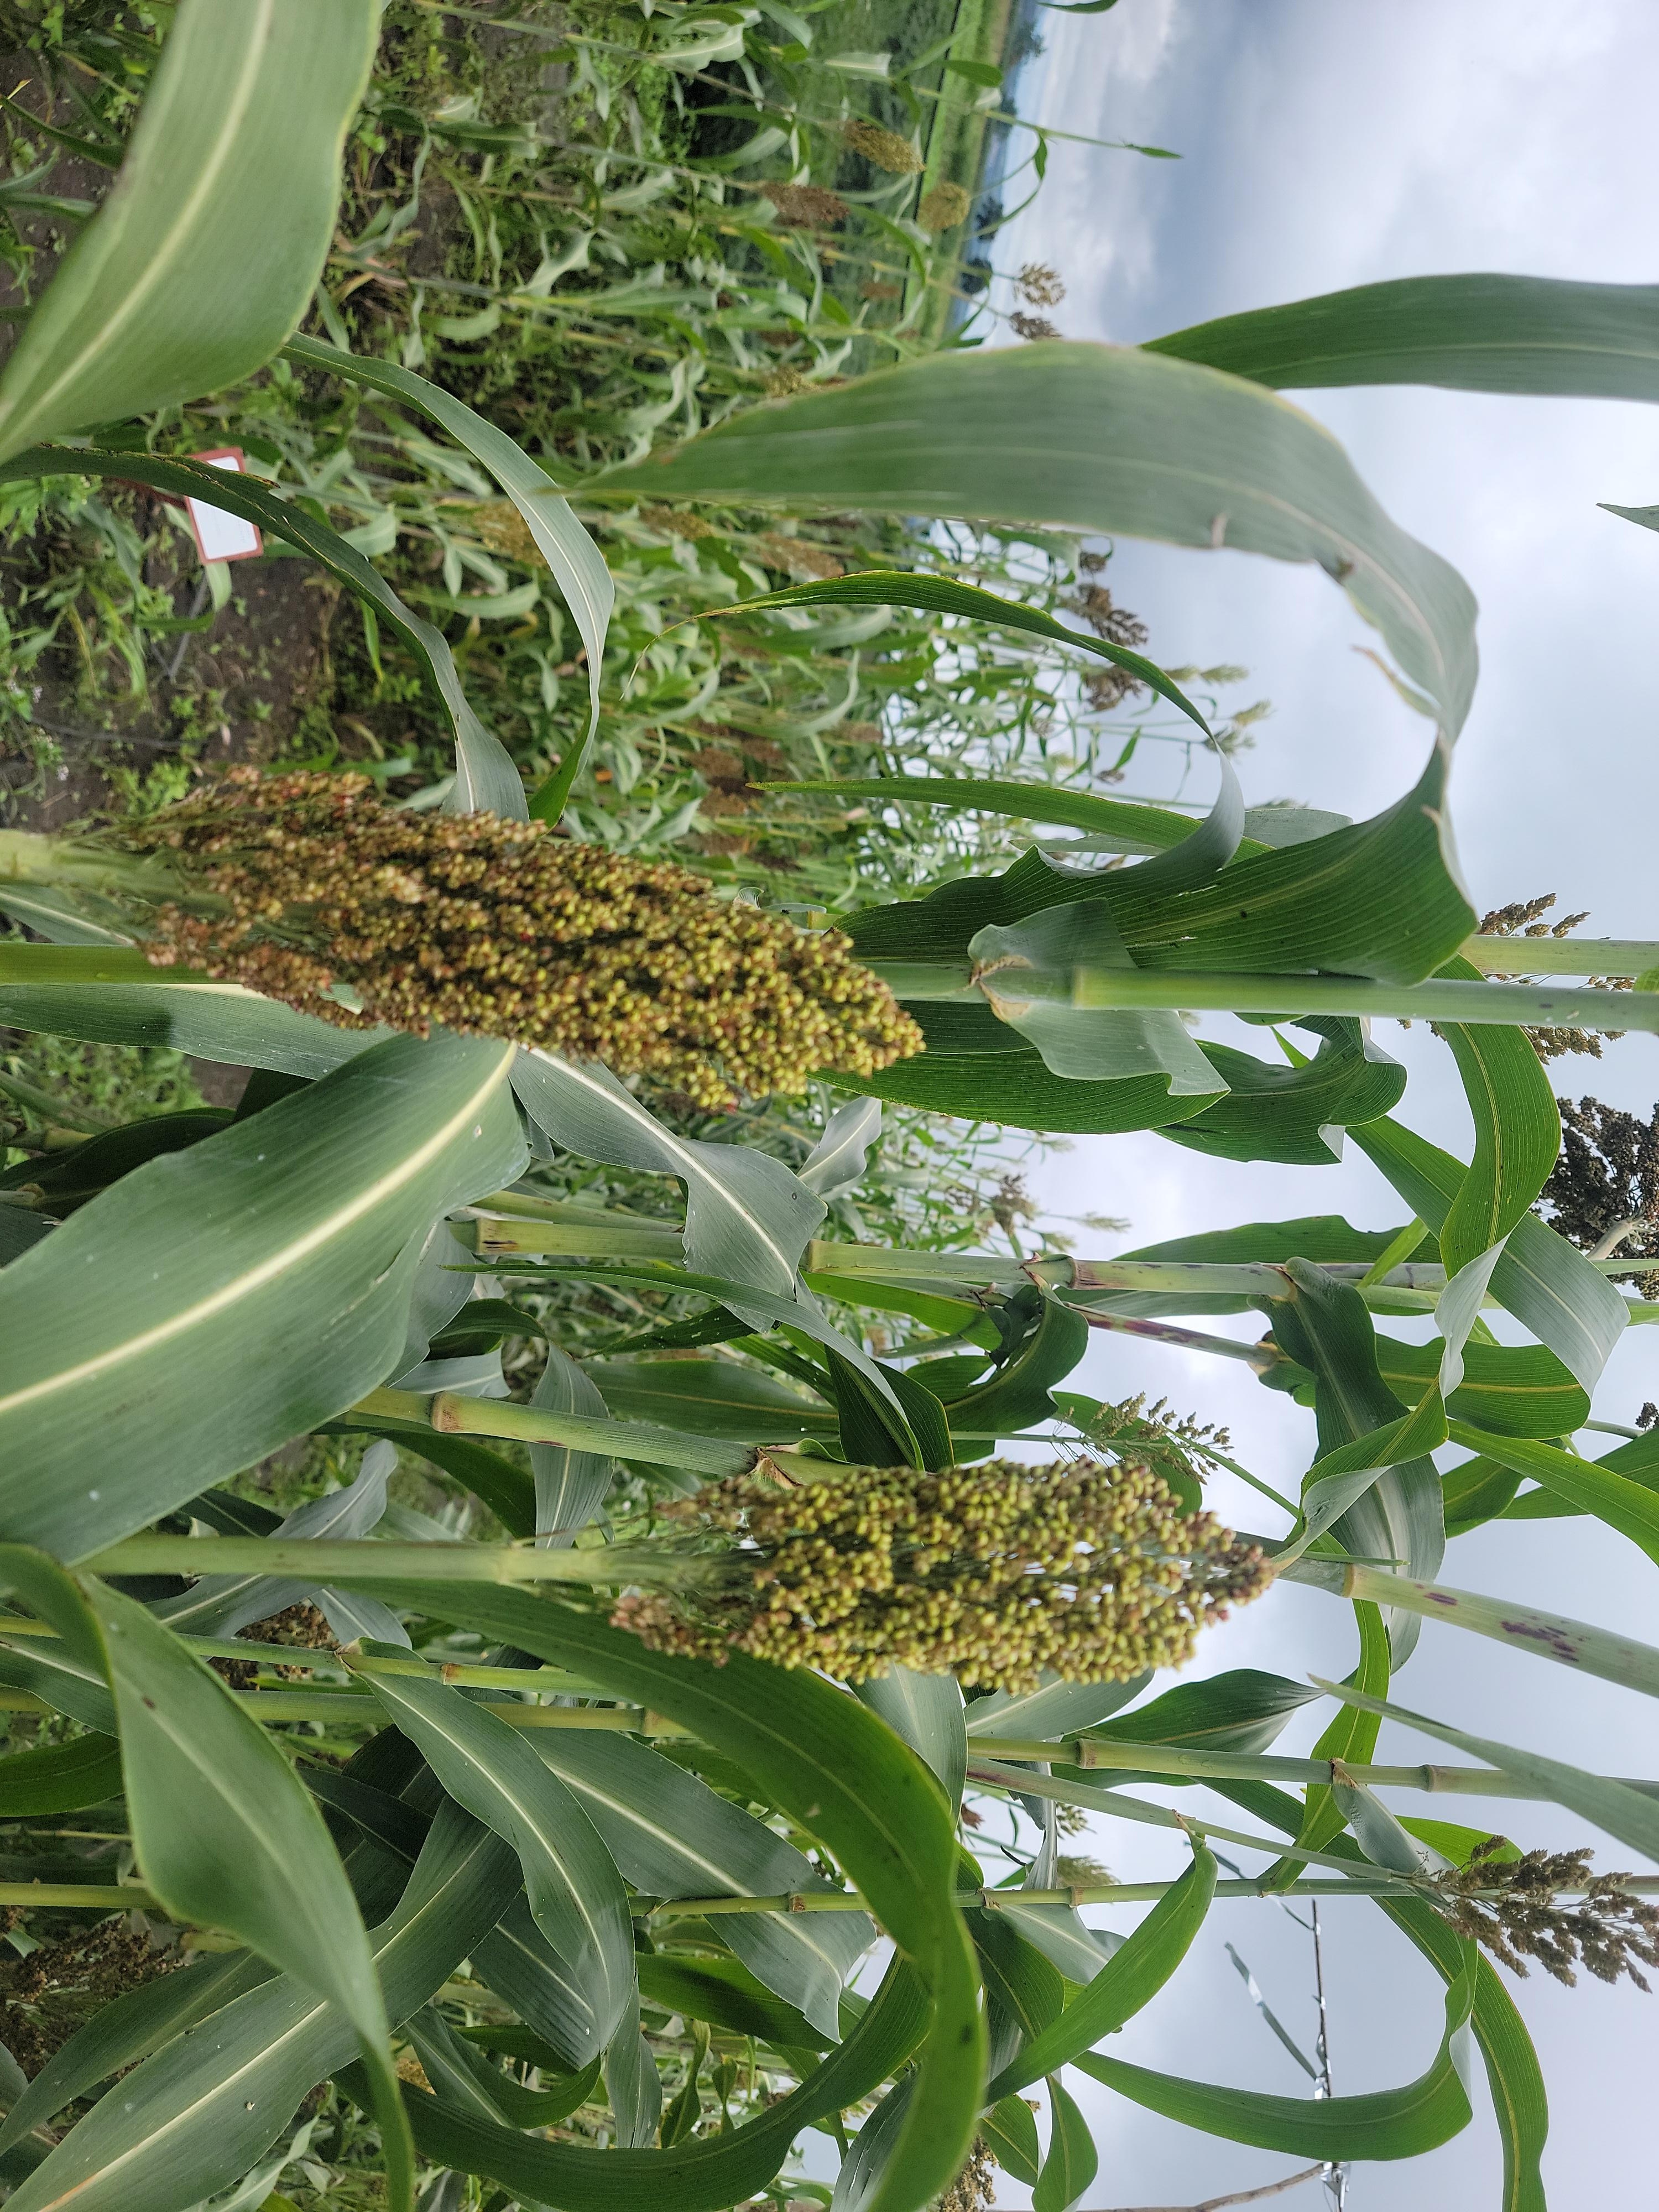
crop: sorghum
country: Tanzania
